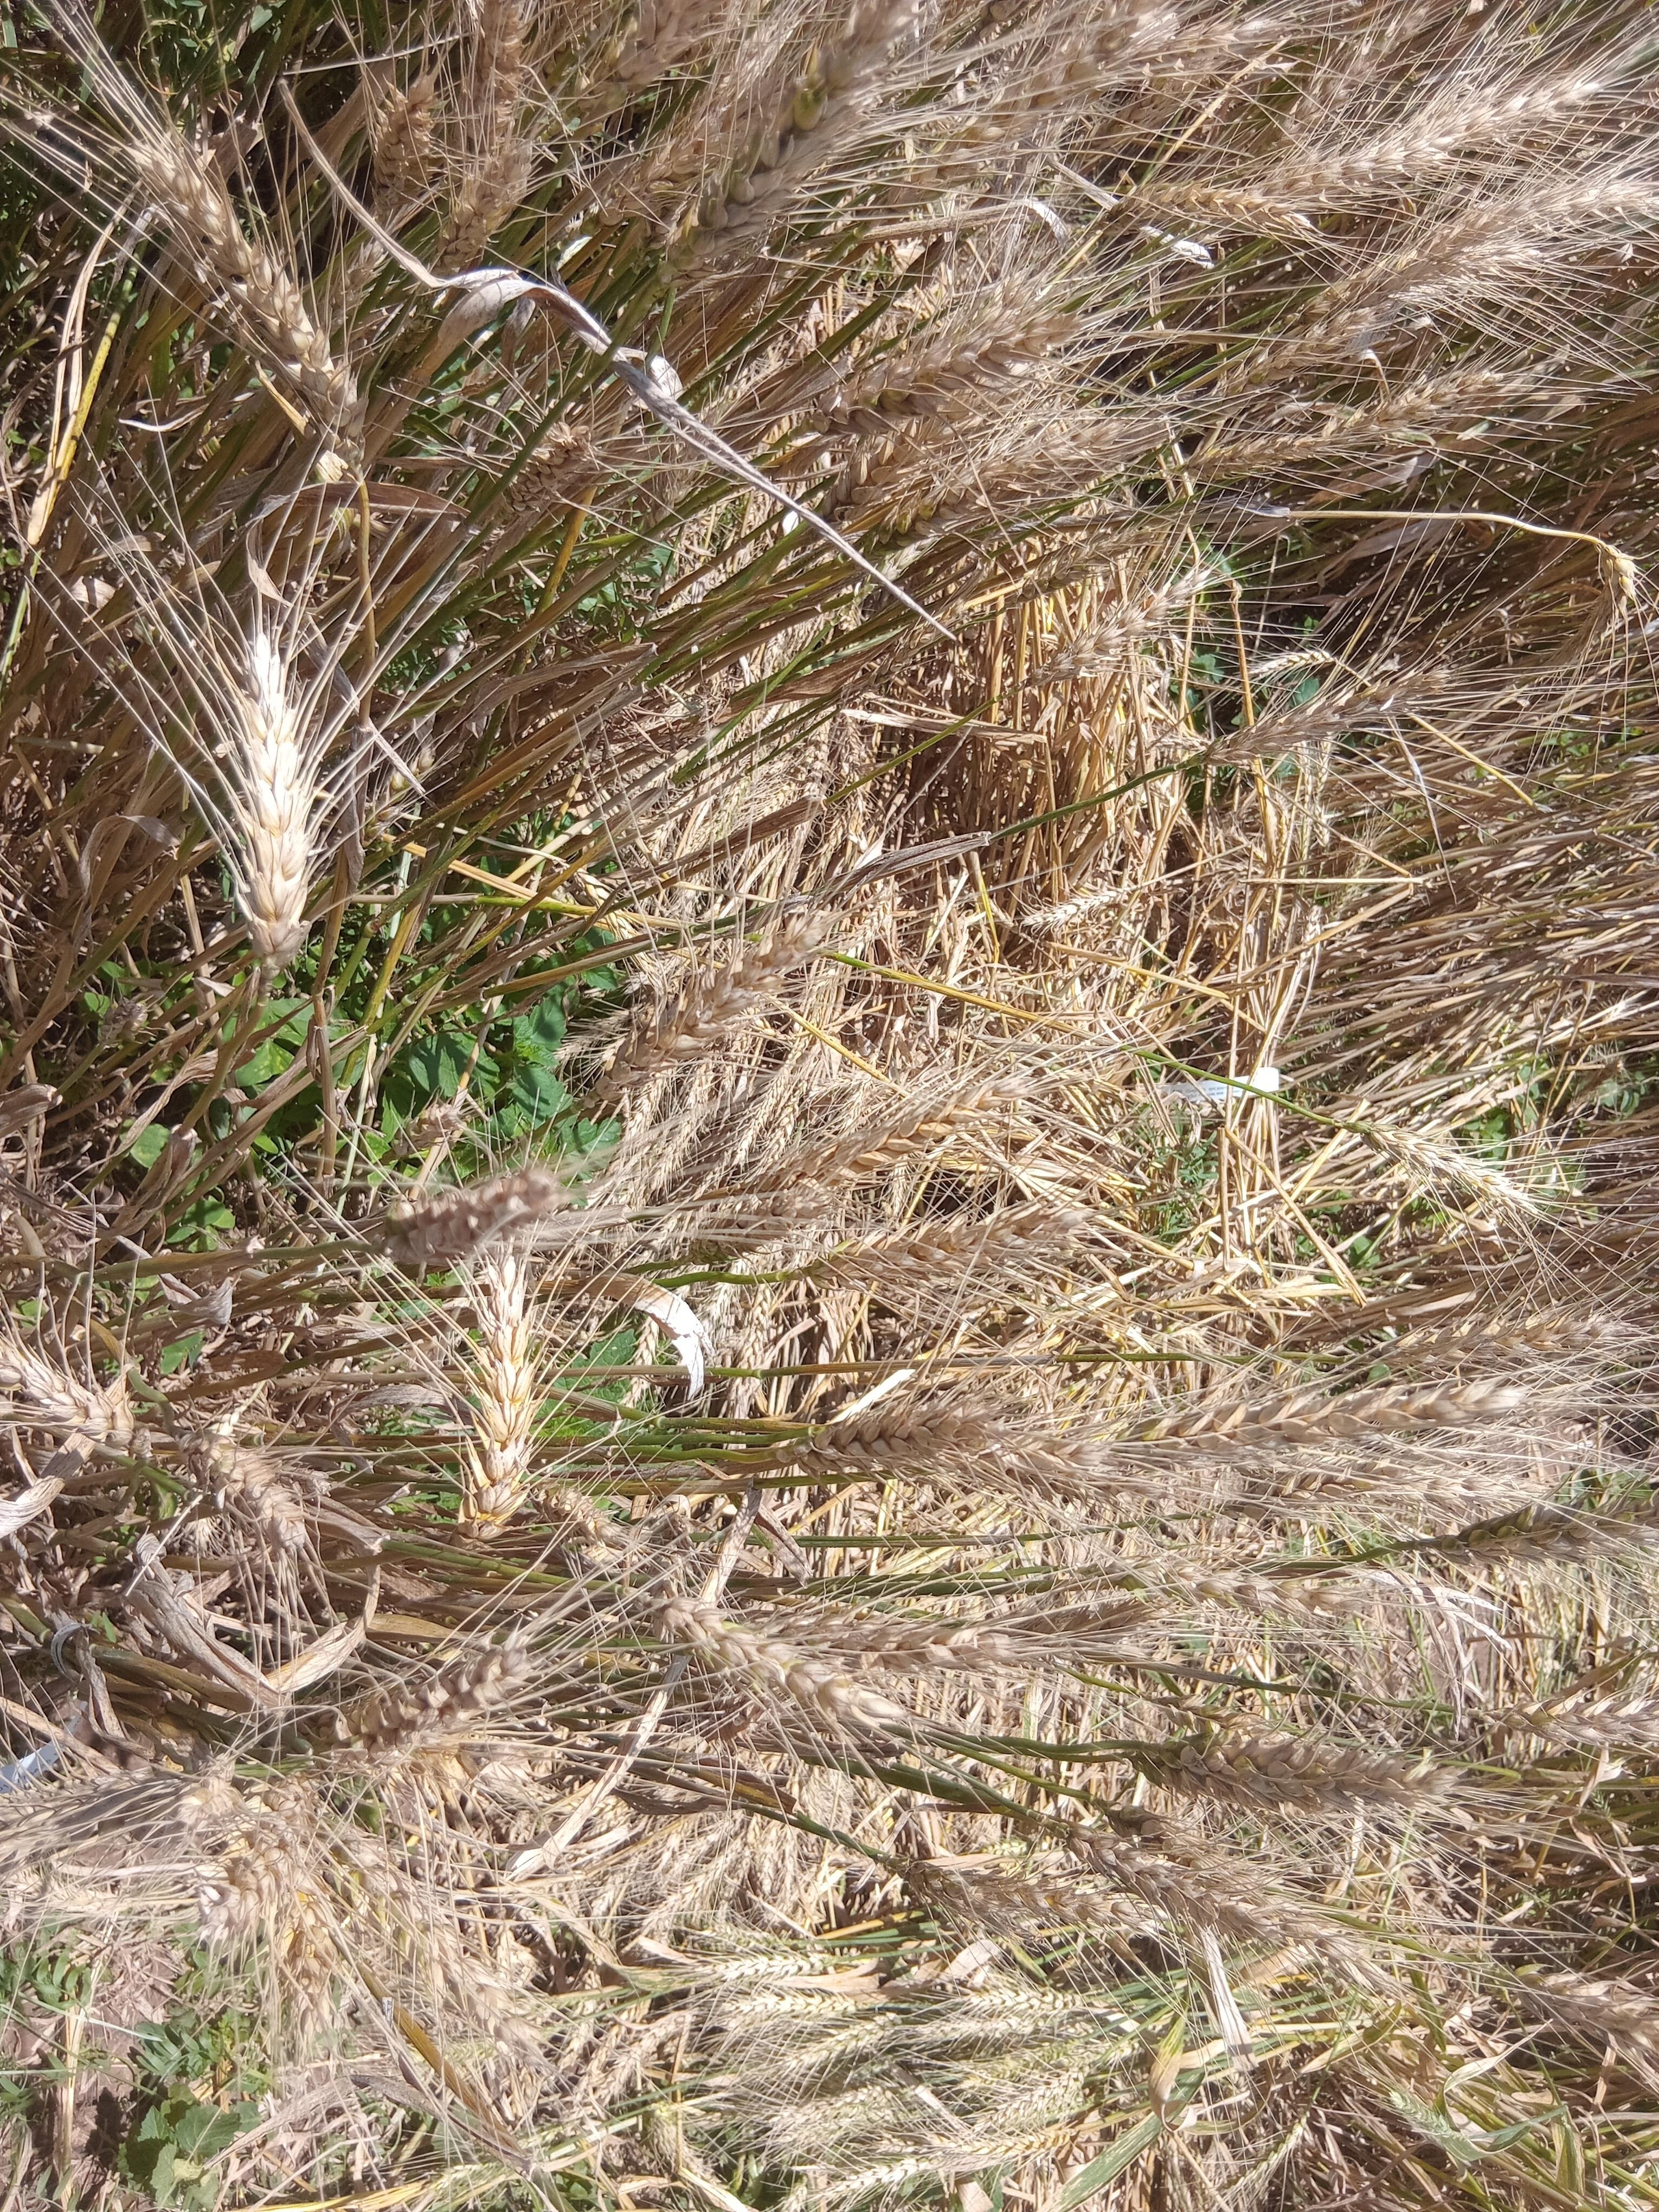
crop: wheat
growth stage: maturity
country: Kenya
